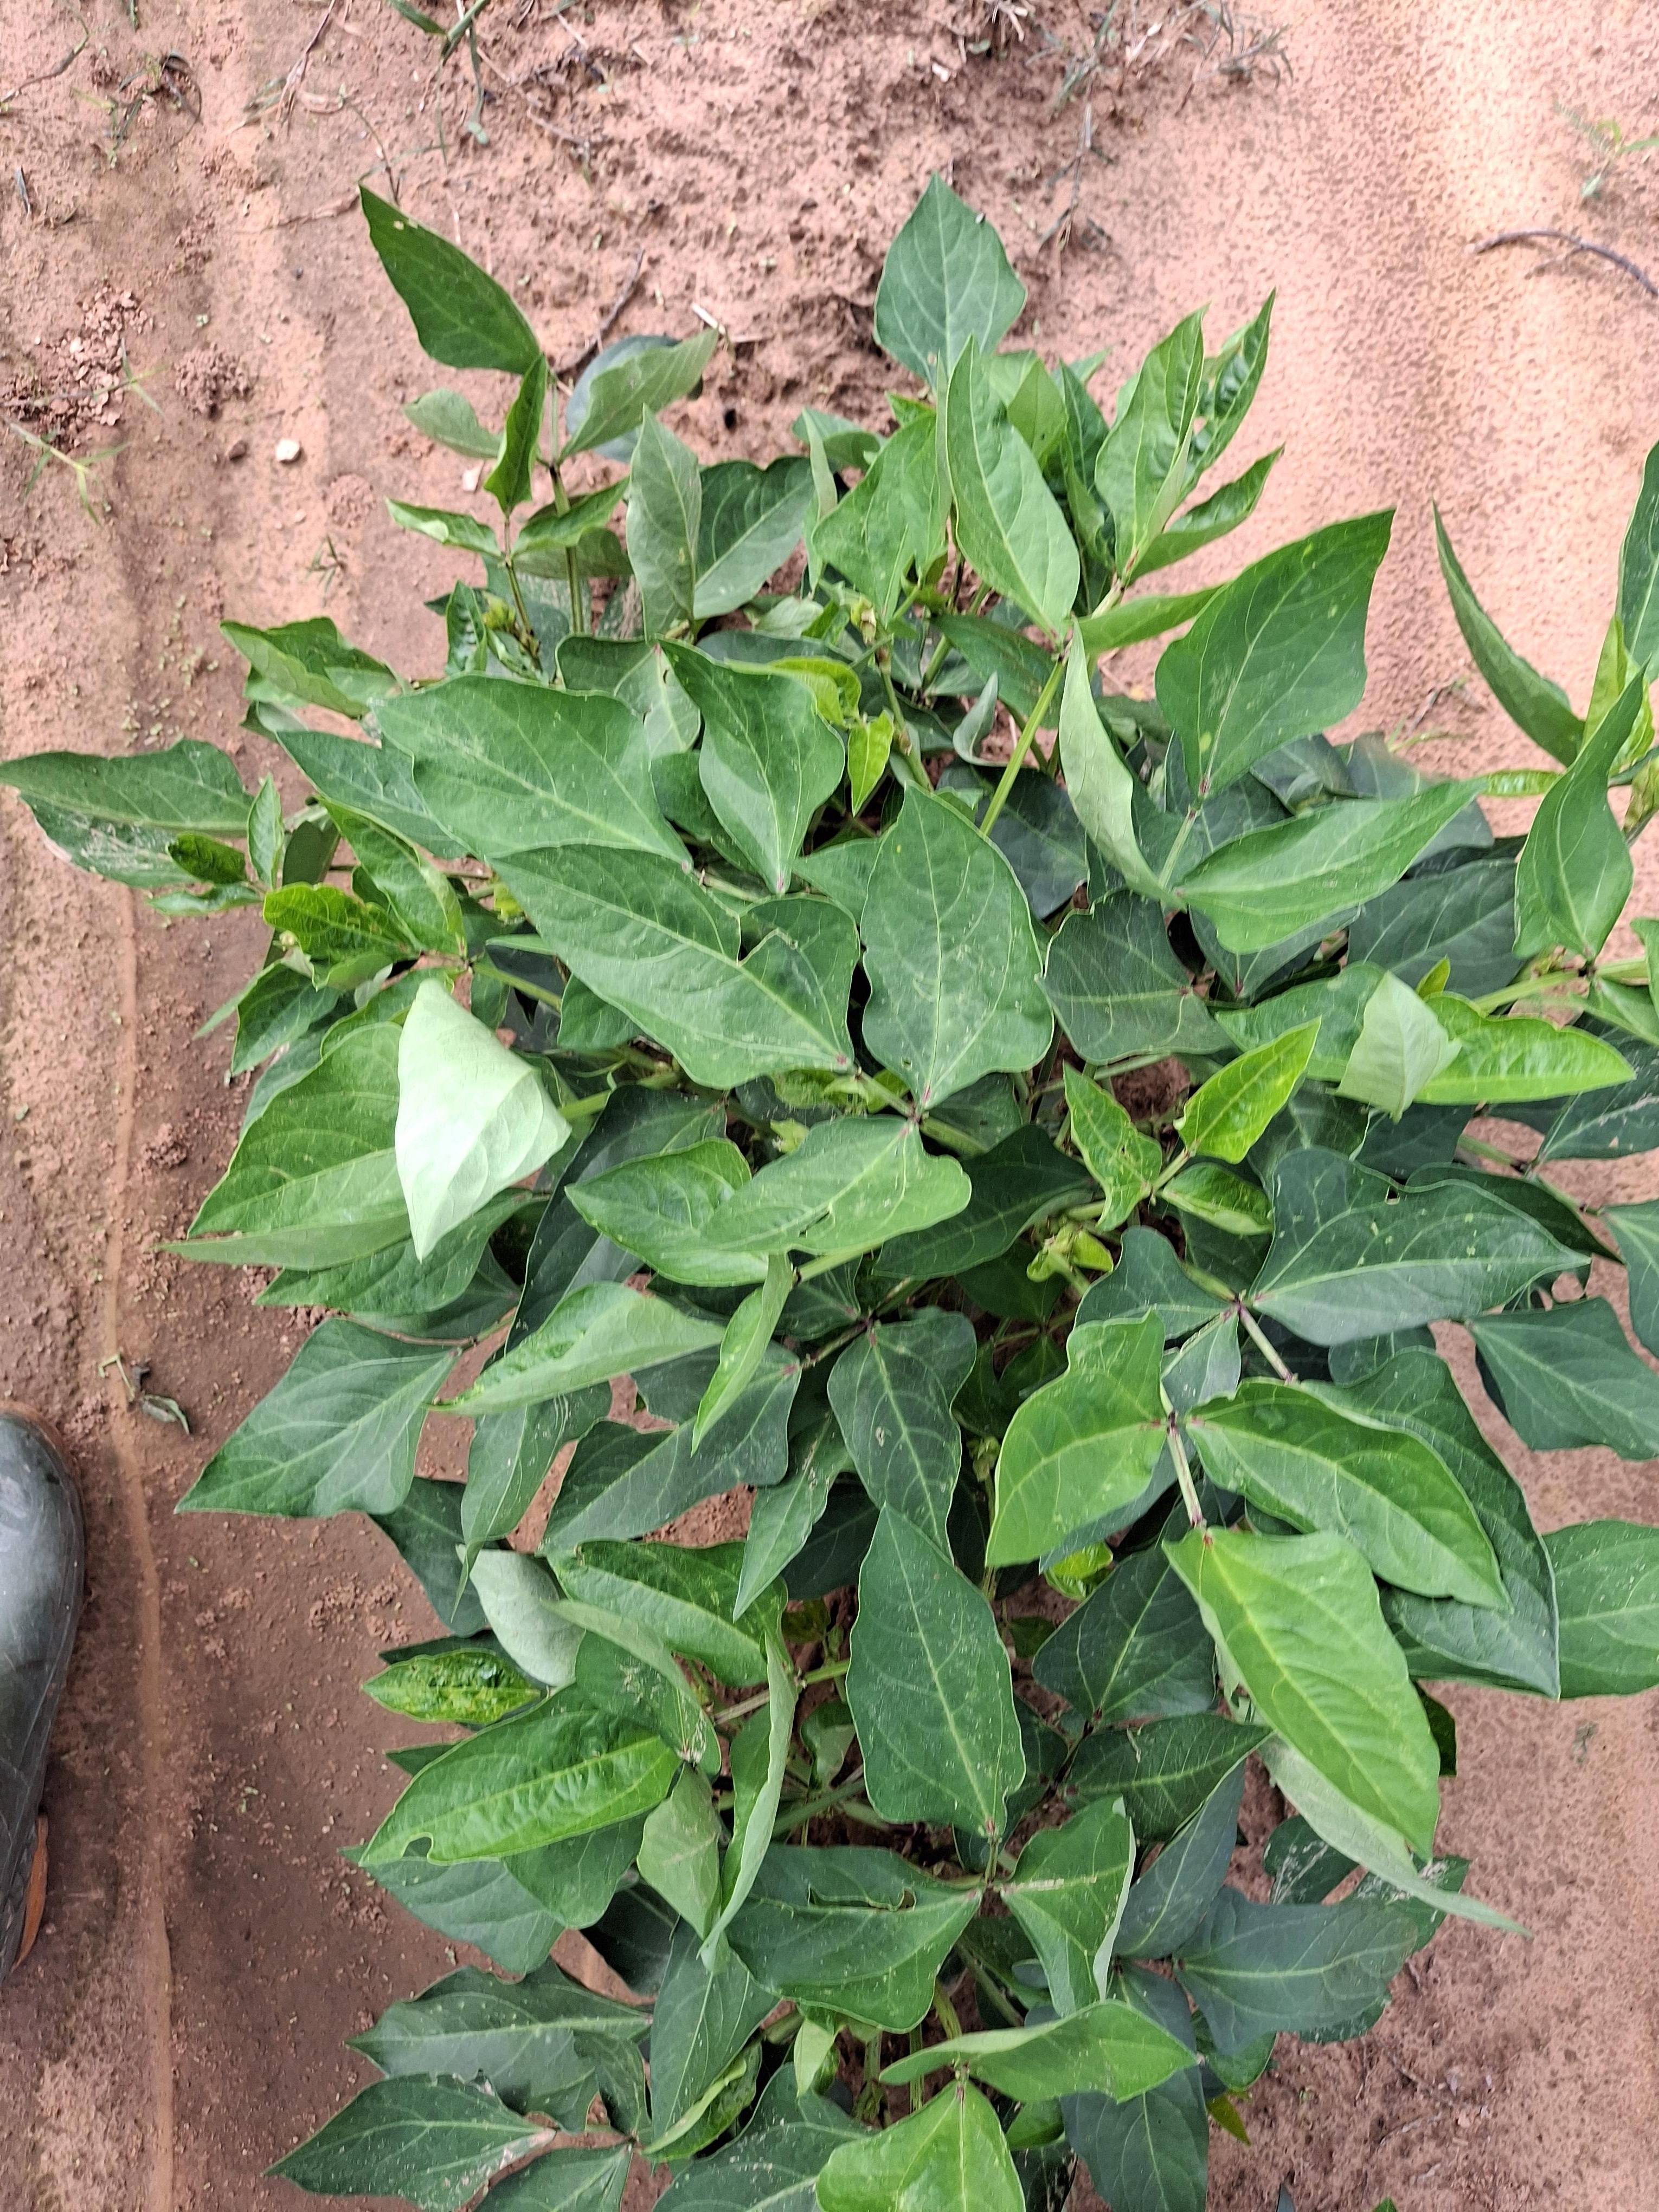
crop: cowpea
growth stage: vegetative
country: Nigeria
